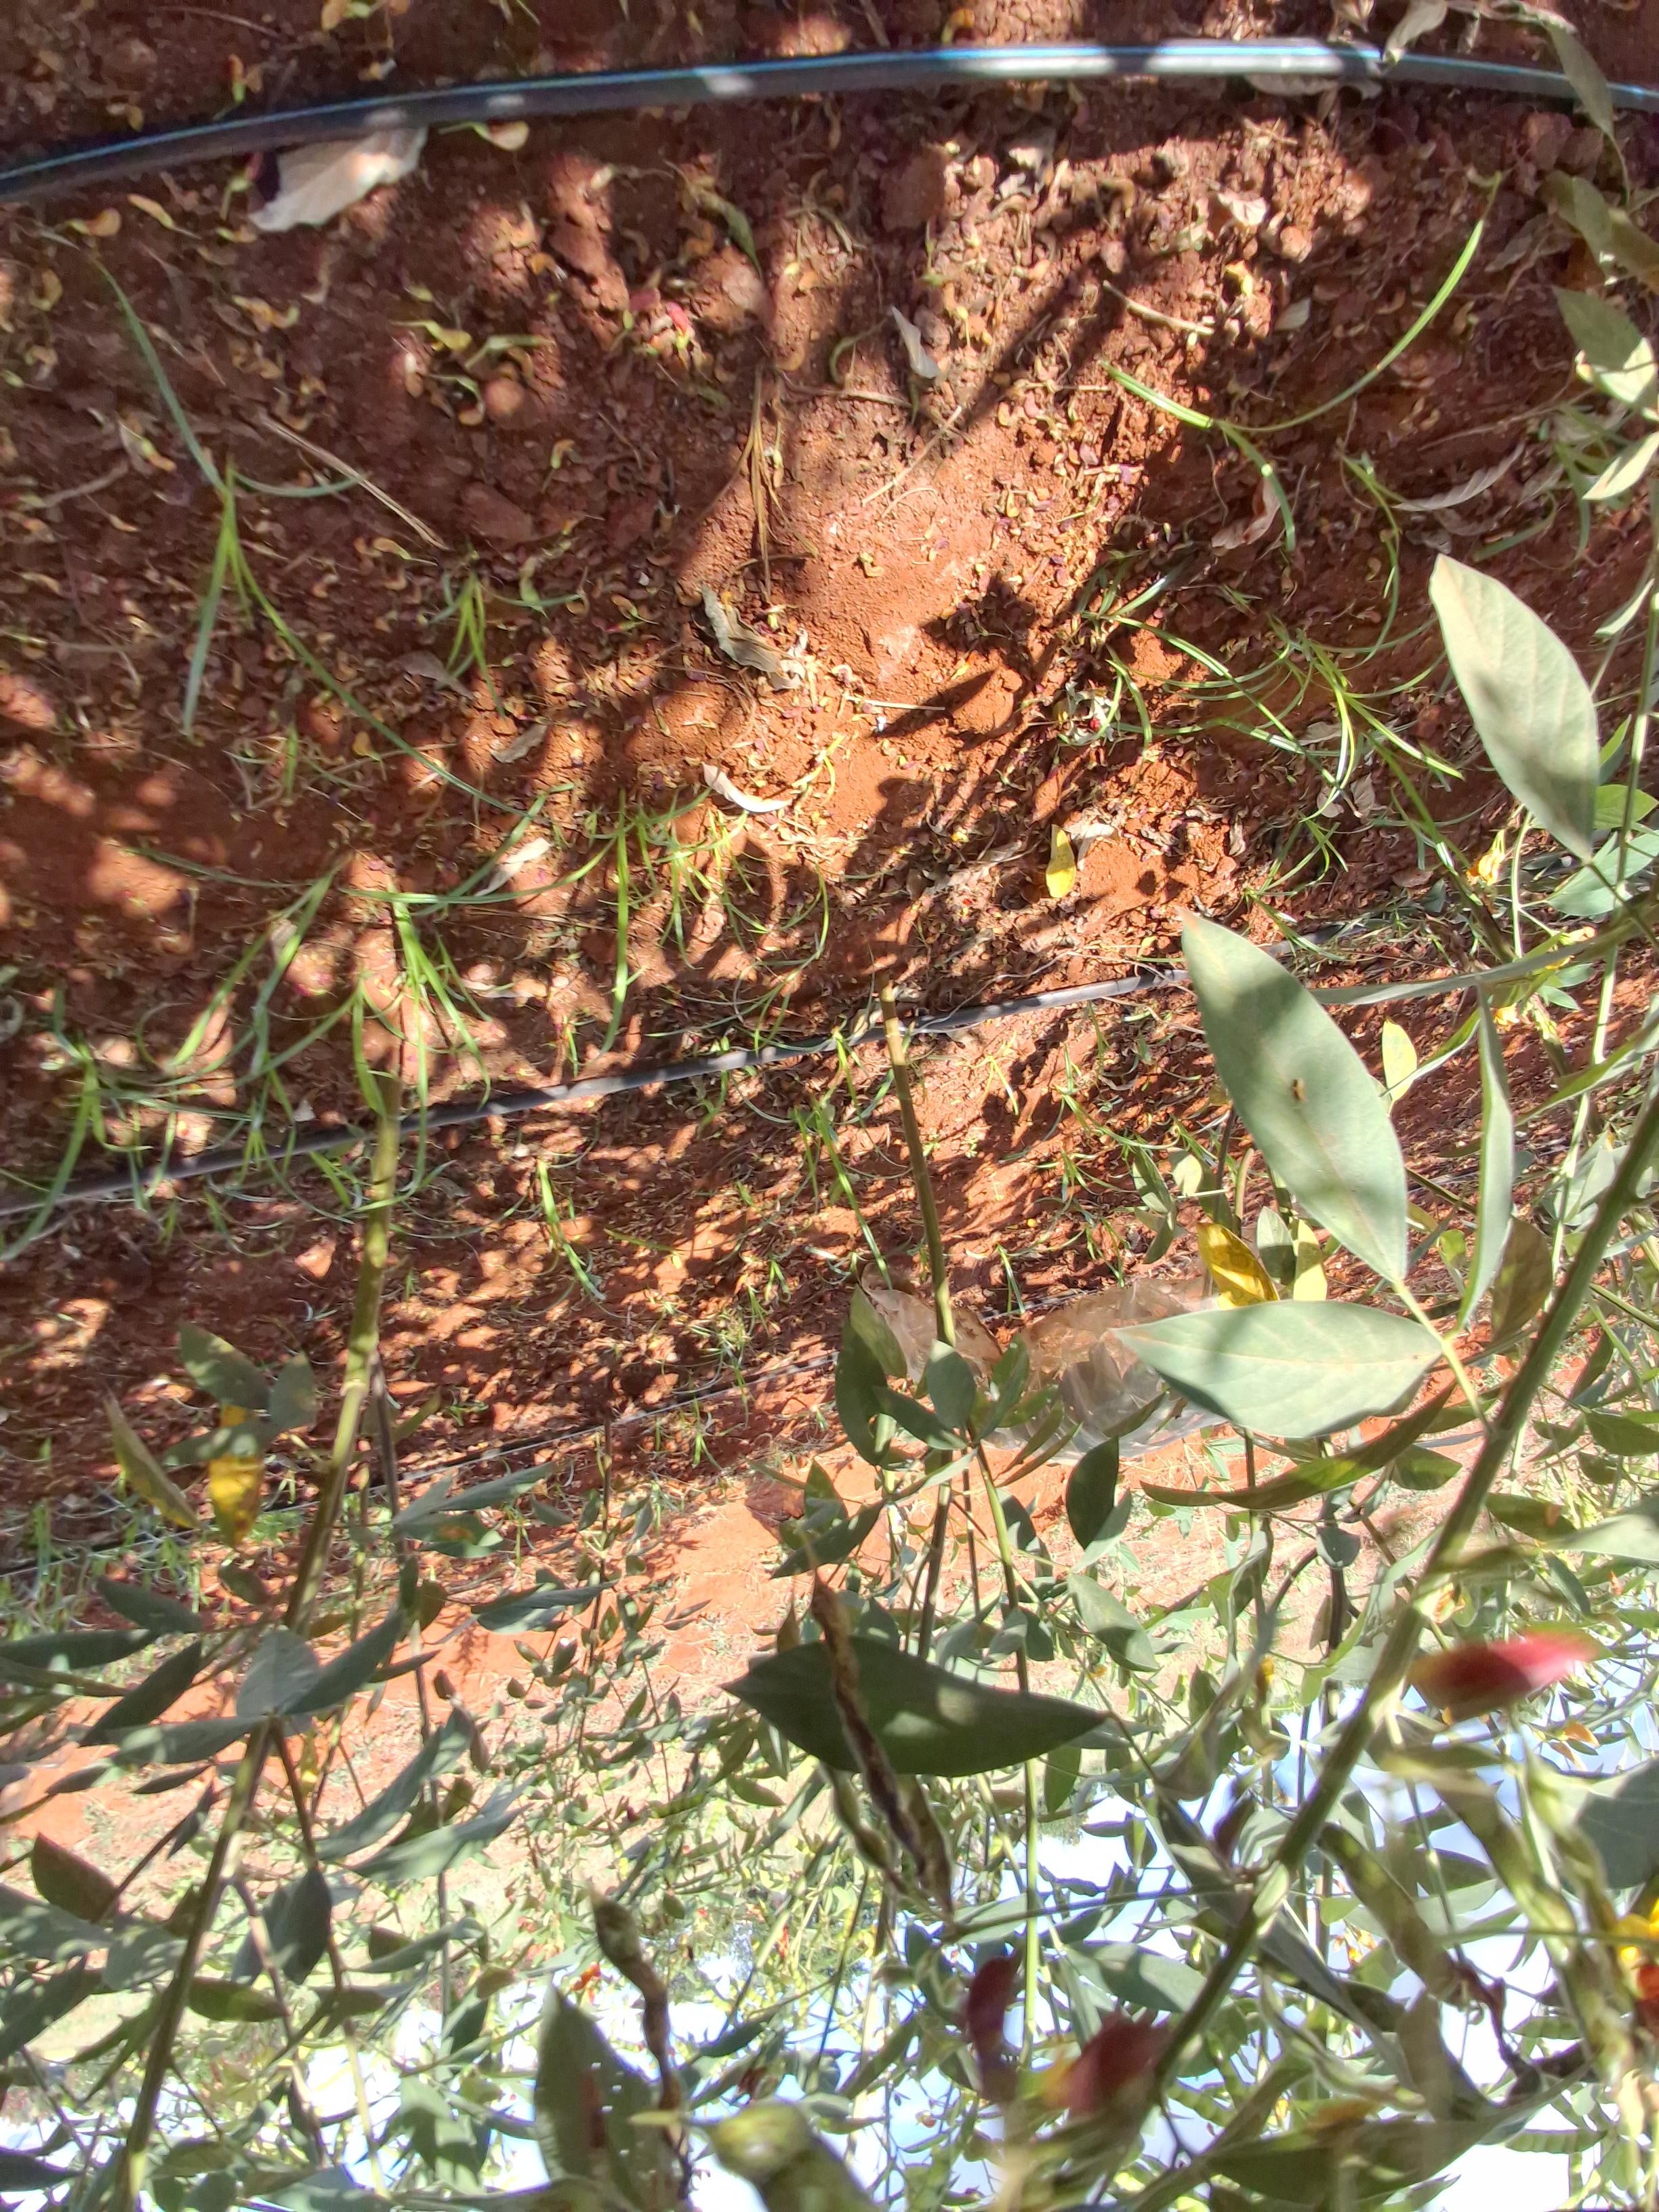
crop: pigeonpea
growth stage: development pod
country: Kenya
